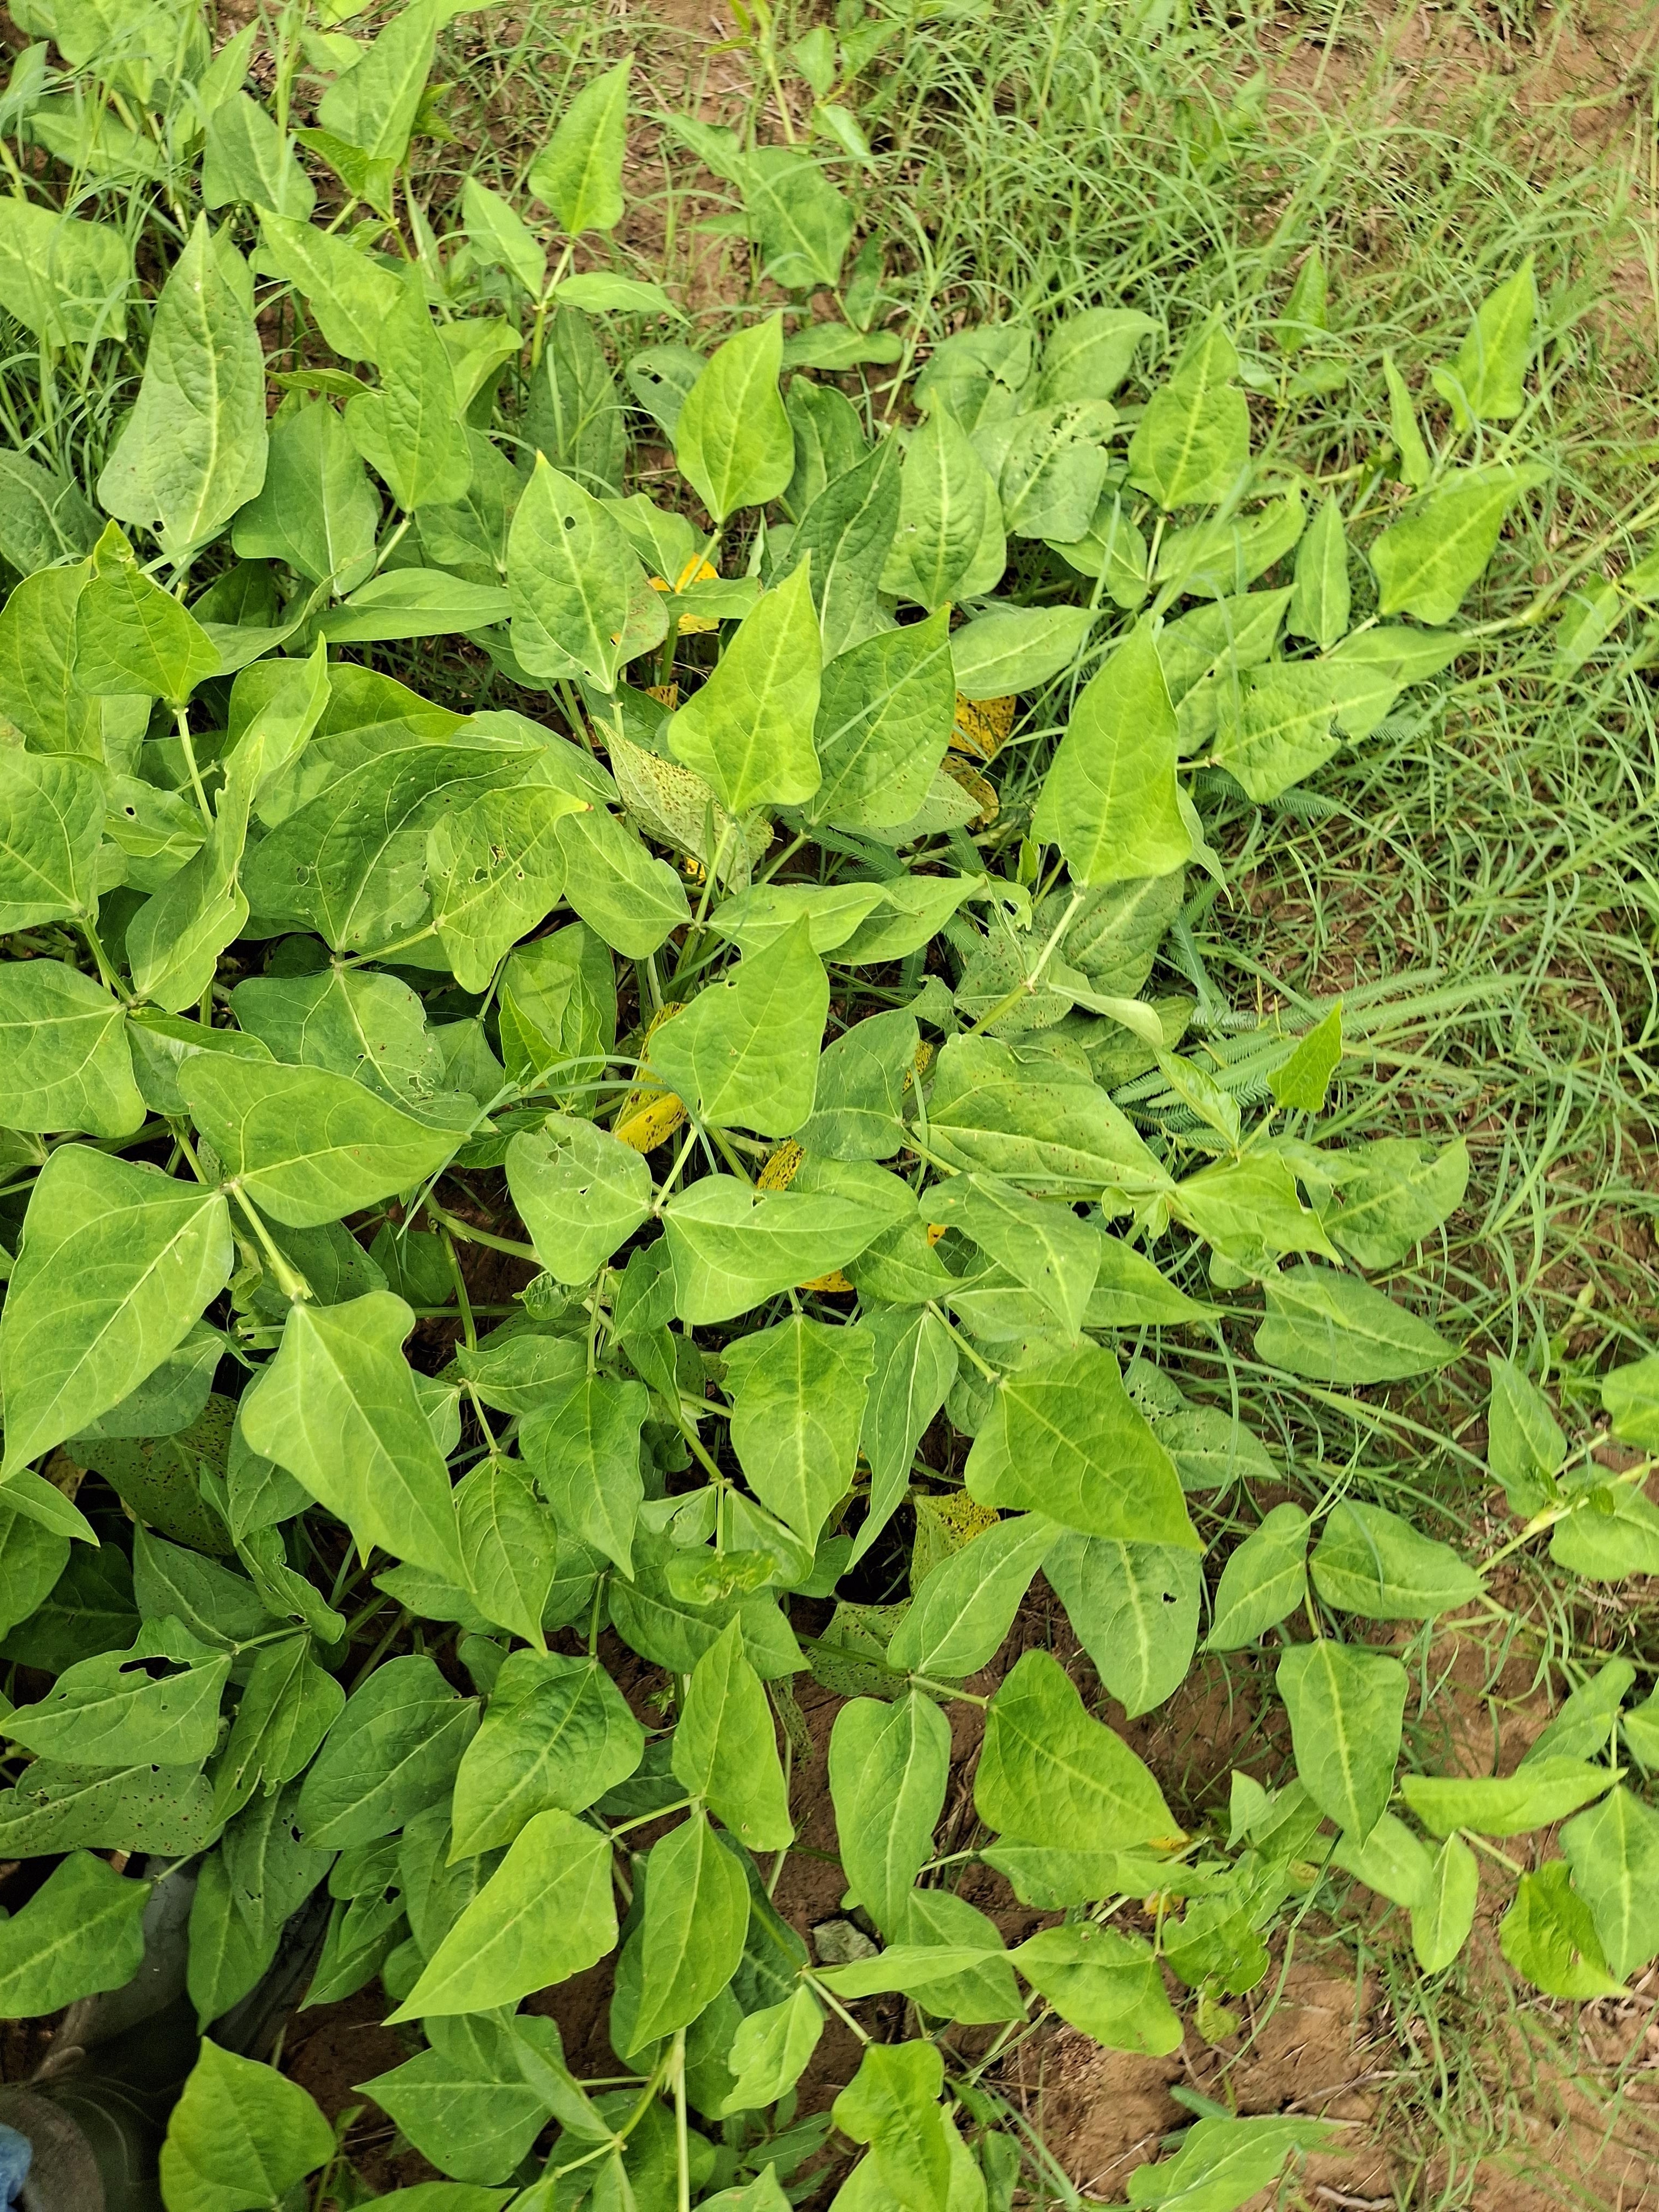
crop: cowpea
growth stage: flowering
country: Nigeria
